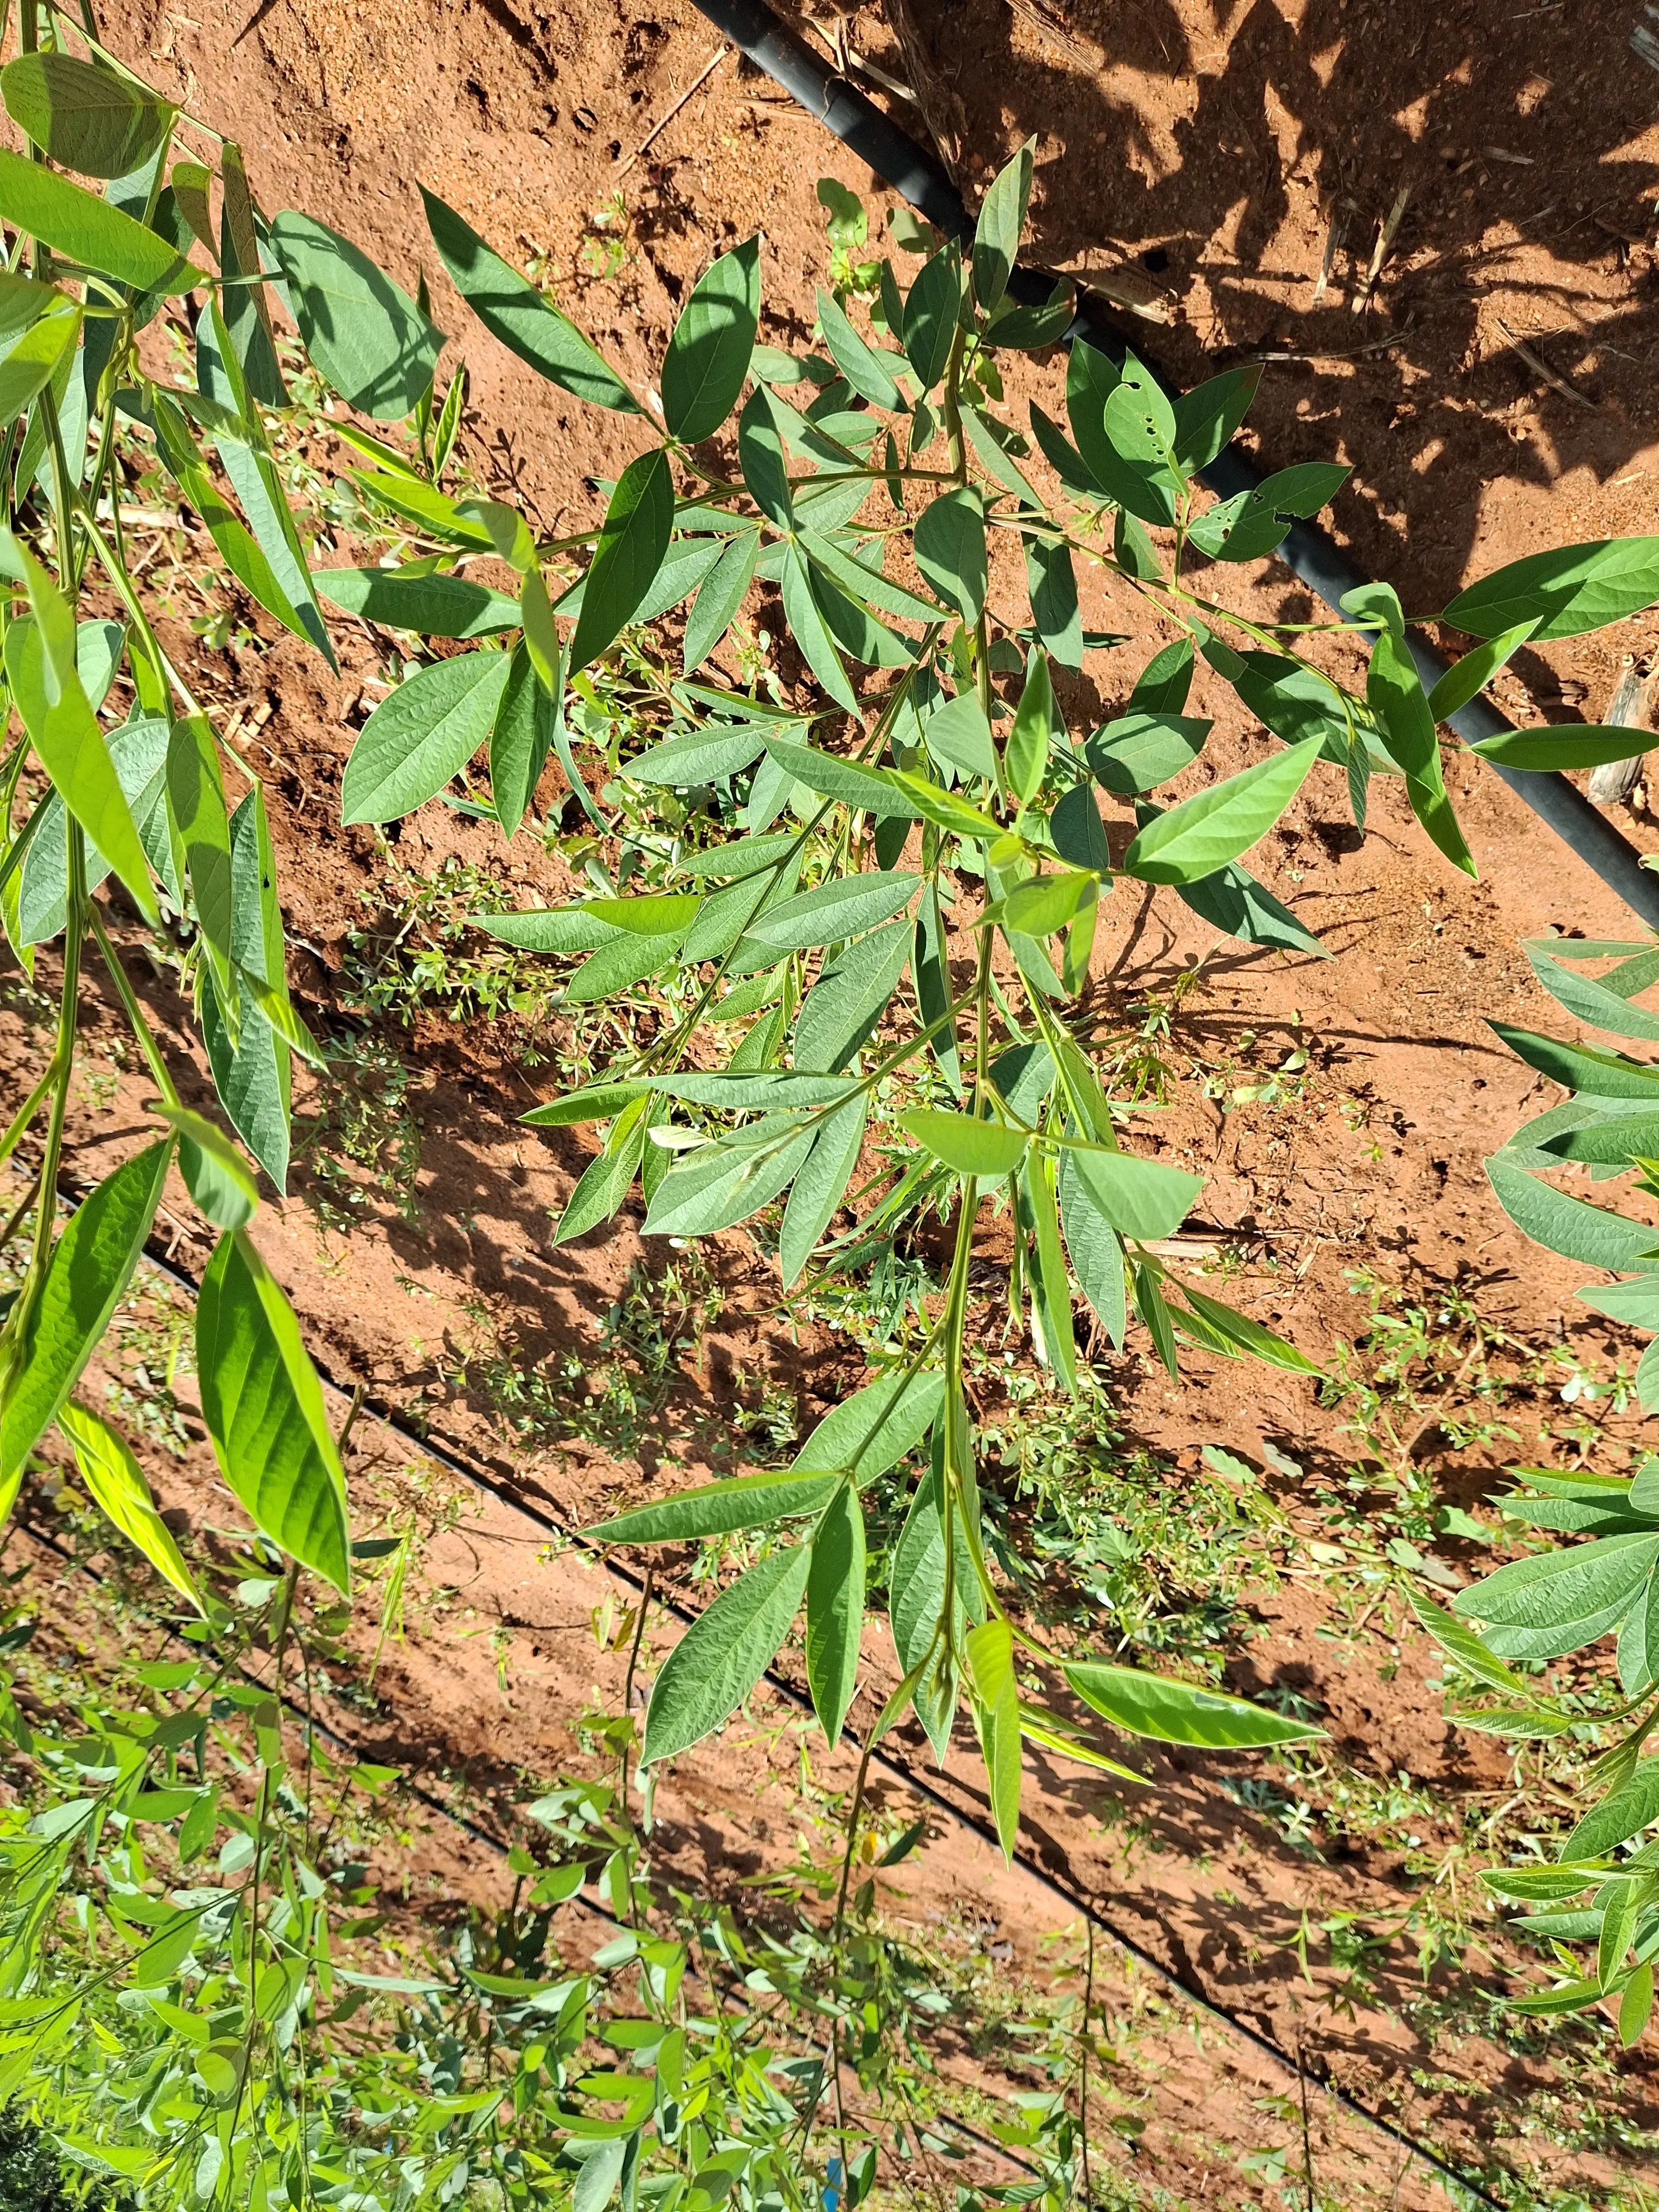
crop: pigeonpea
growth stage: vegetative
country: Kenya
